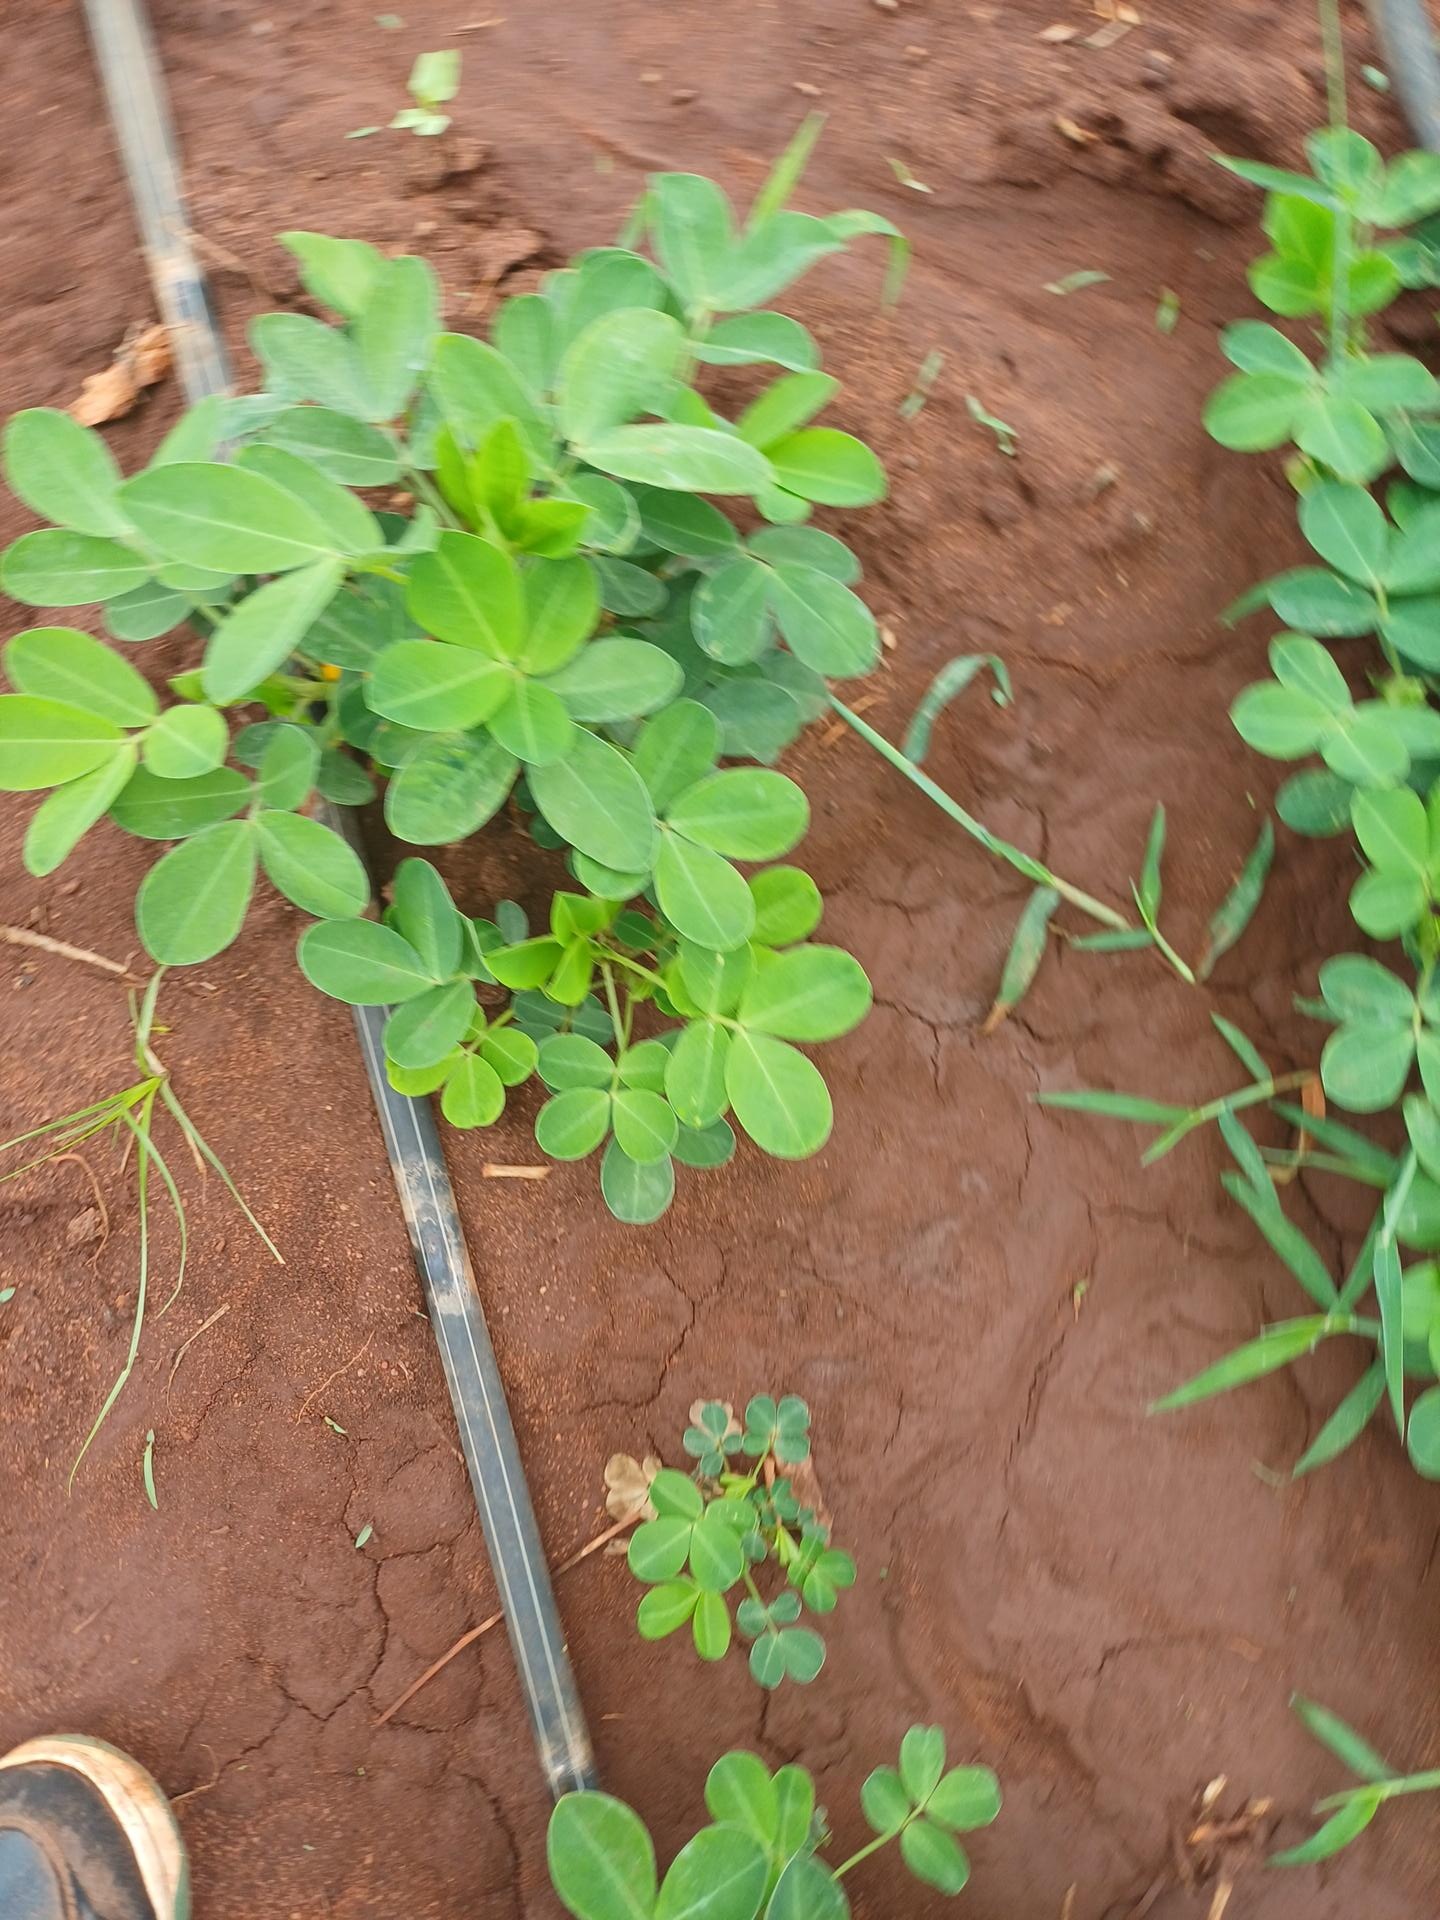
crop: groundnut
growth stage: flowering
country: Kenya
